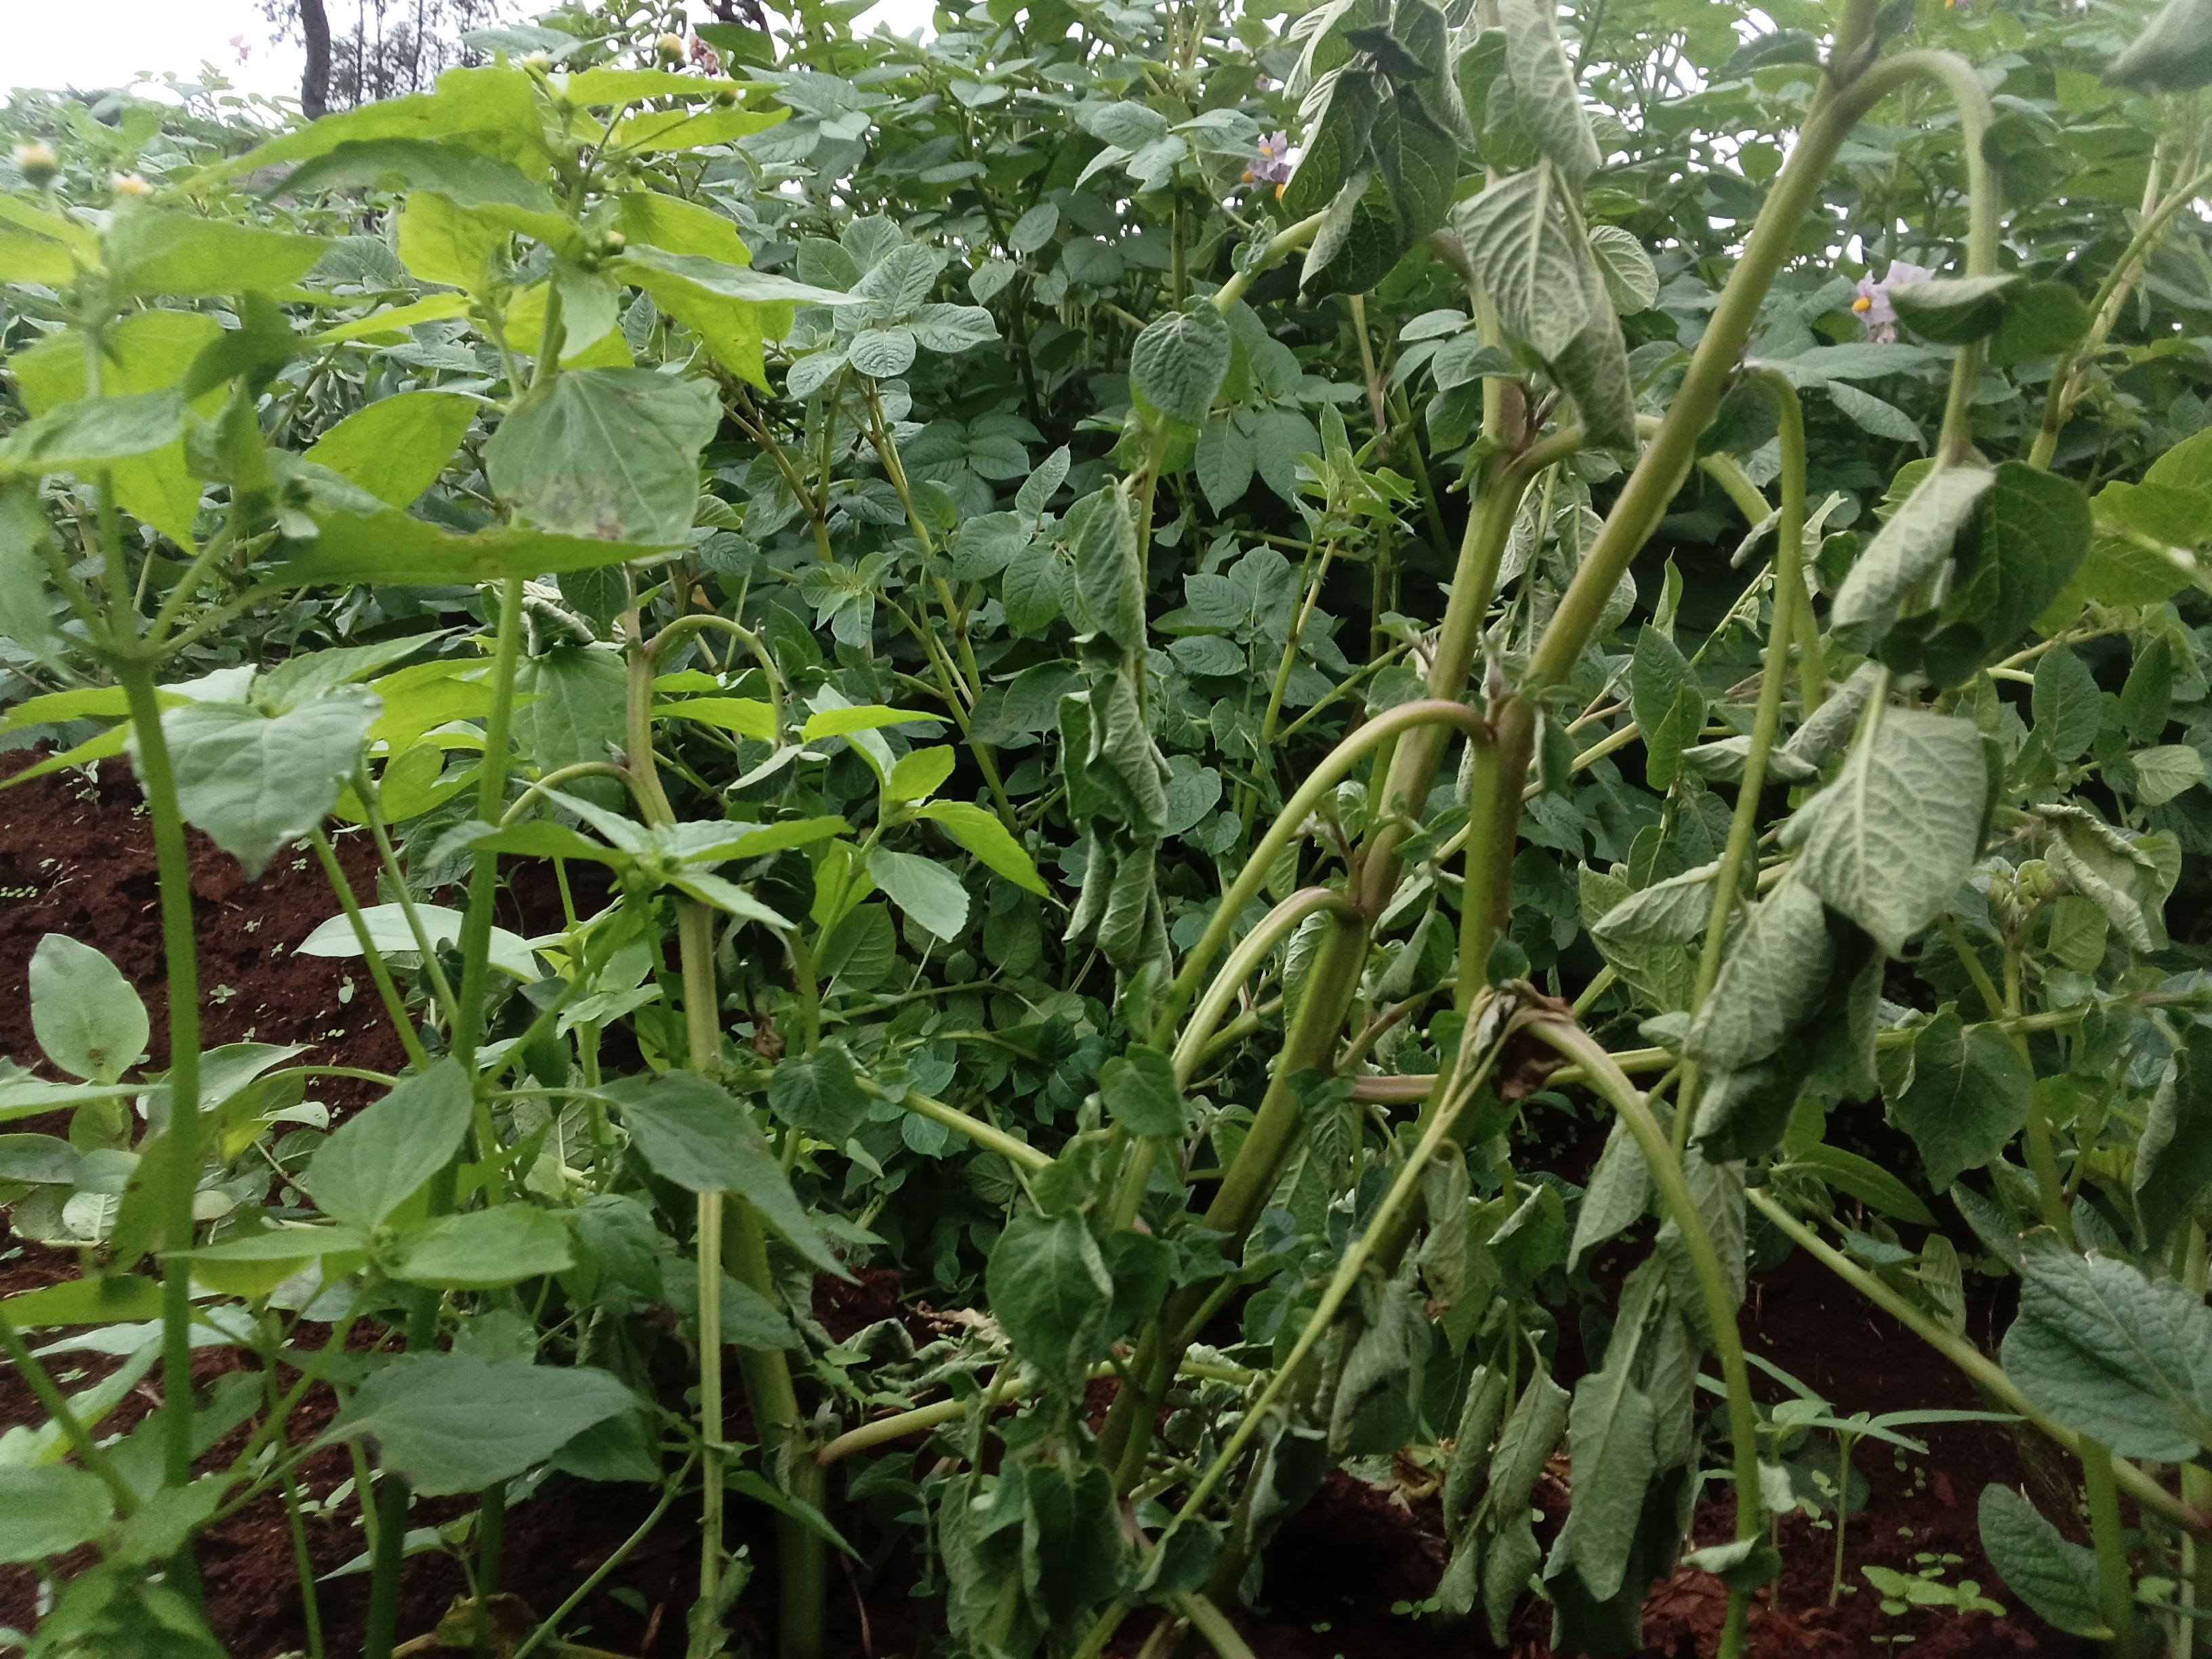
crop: potato
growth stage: flowering
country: Kenya
